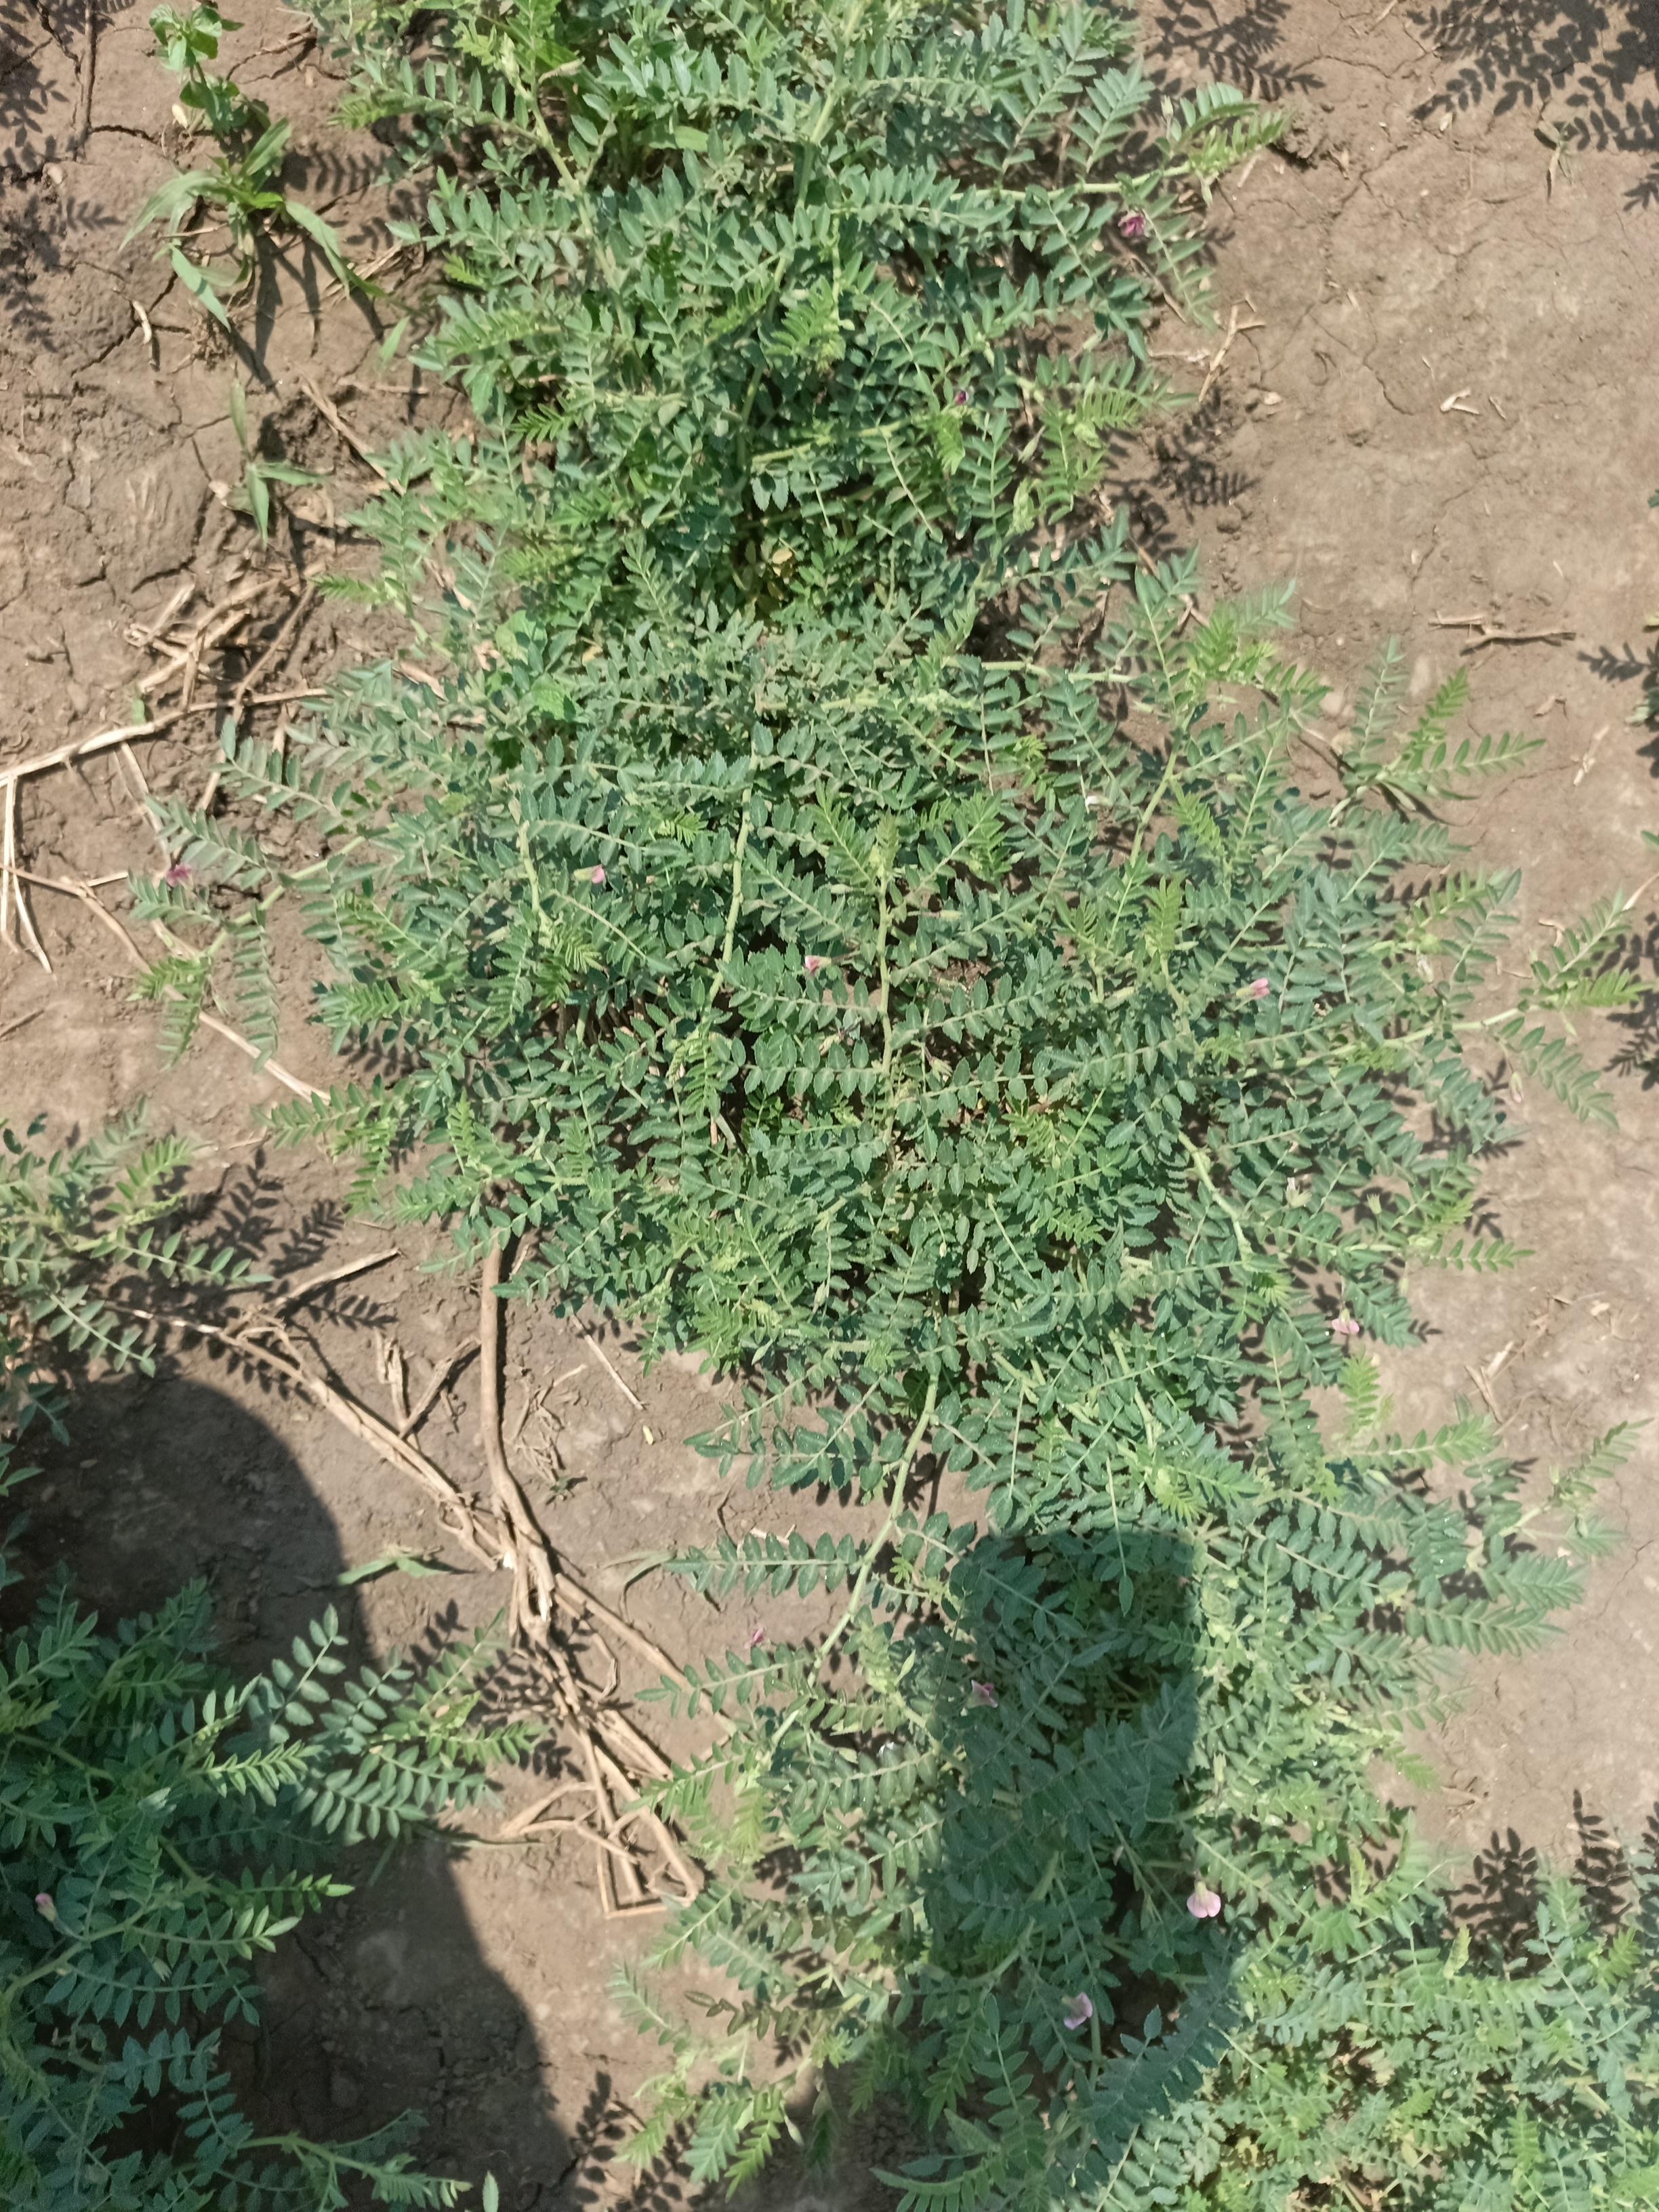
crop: chickpea
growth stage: flowering
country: Tanzania
